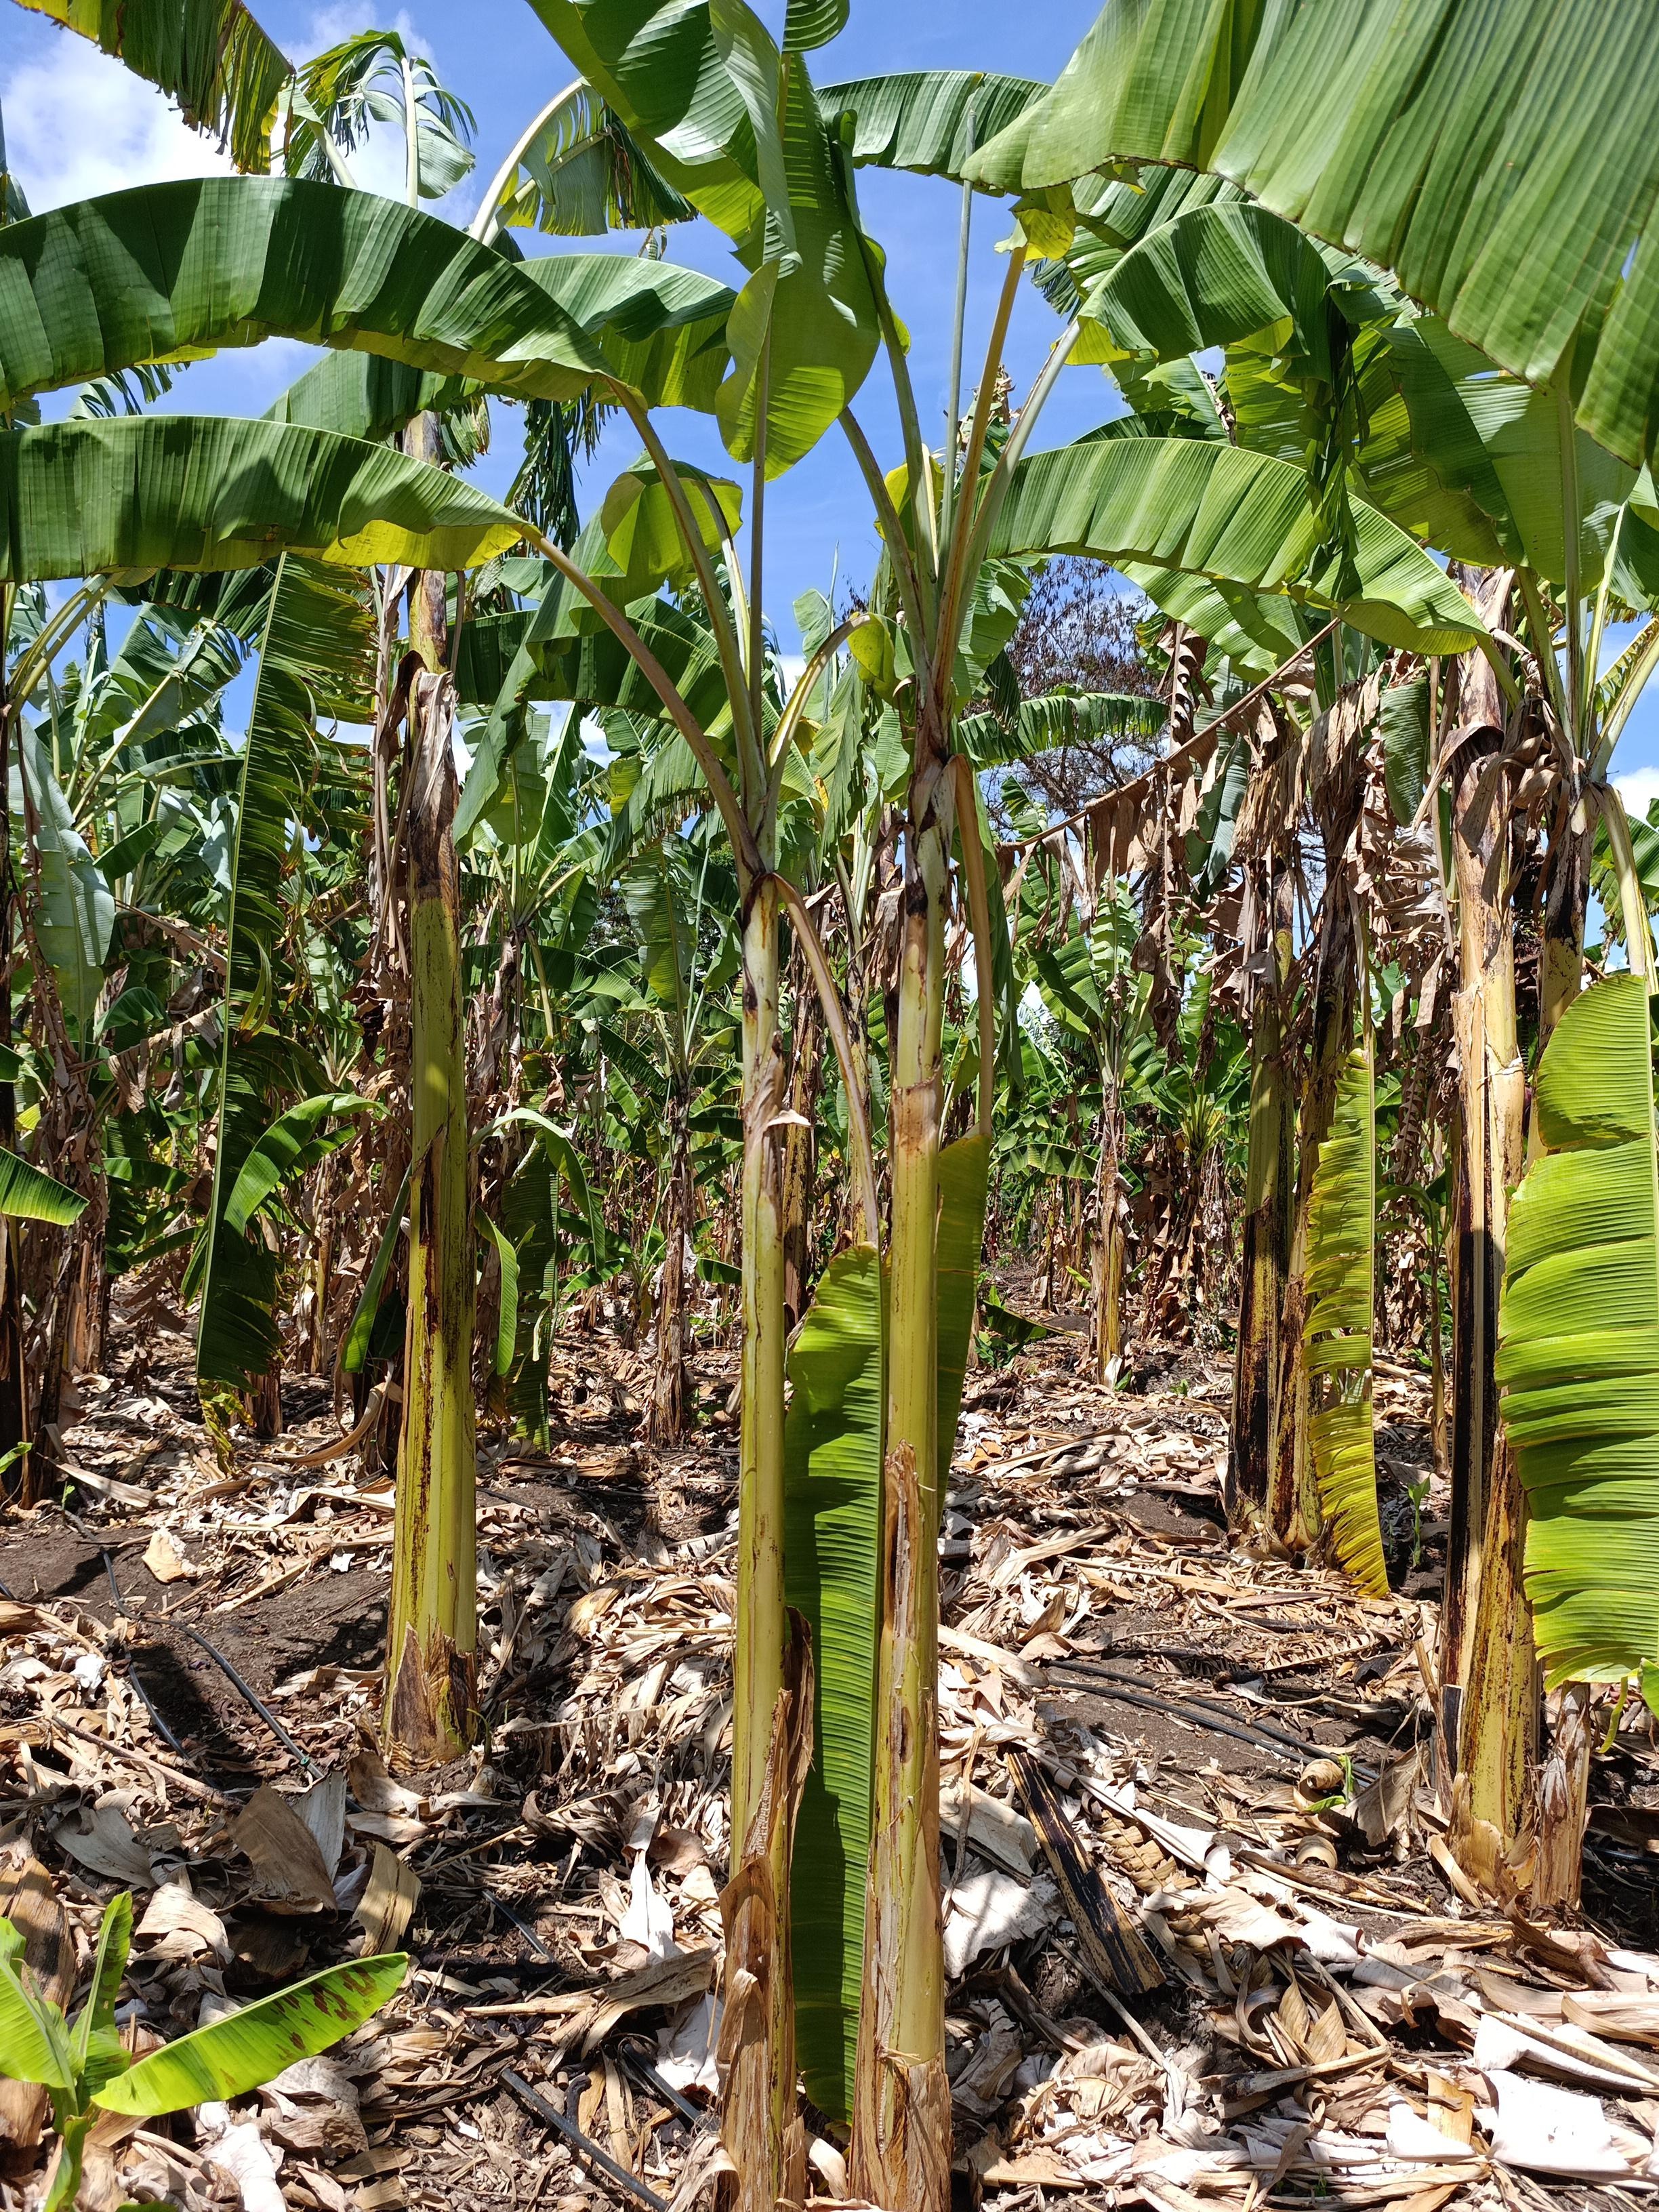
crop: banana
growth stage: vegetative
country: Tanzania
